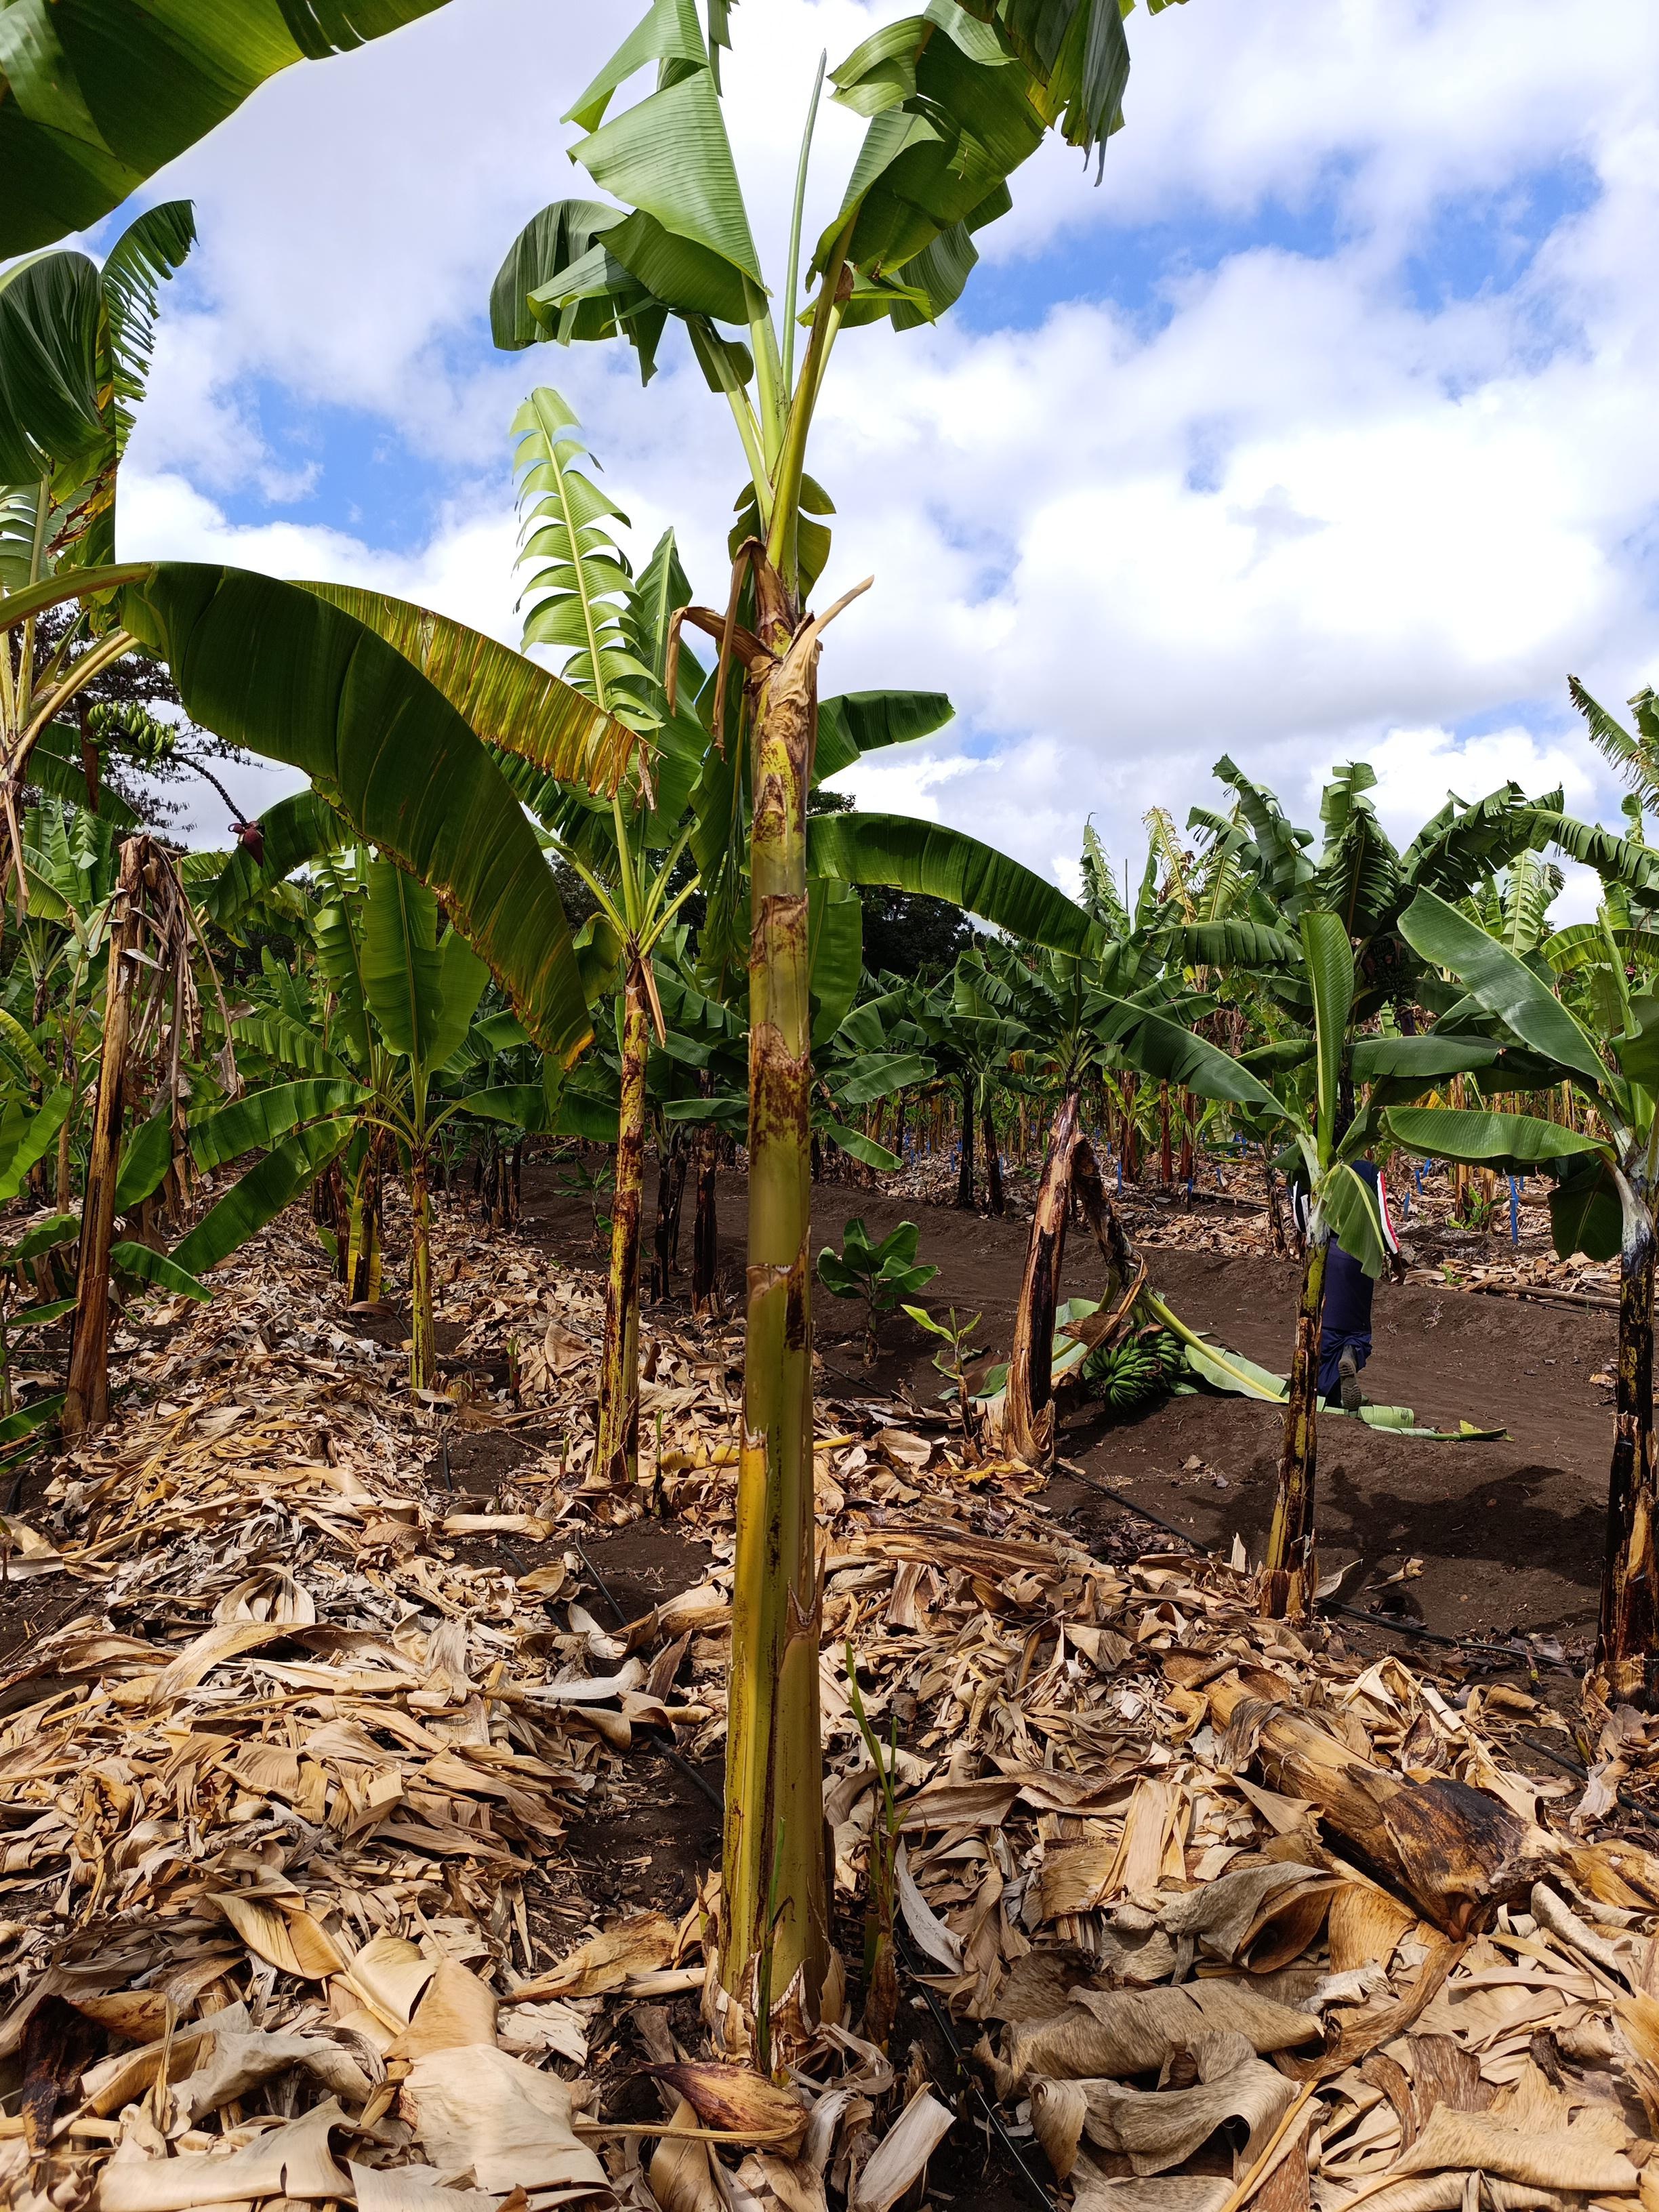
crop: banana
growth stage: vegetative
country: Tanzania
